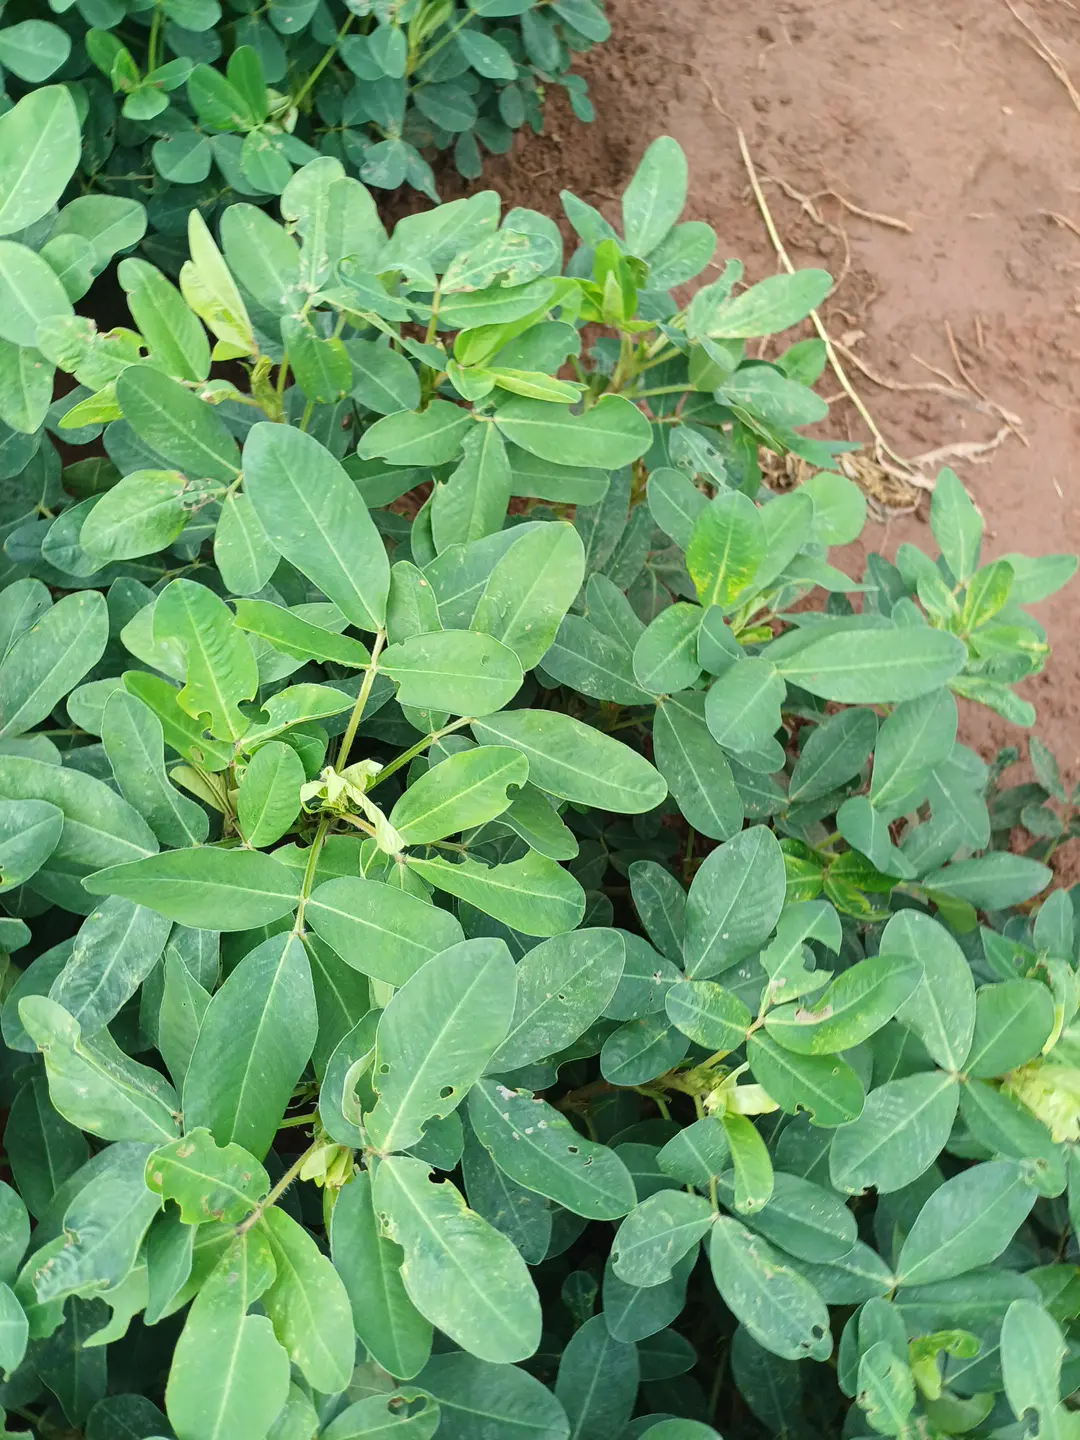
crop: groundnut
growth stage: flowering
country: Kenya
